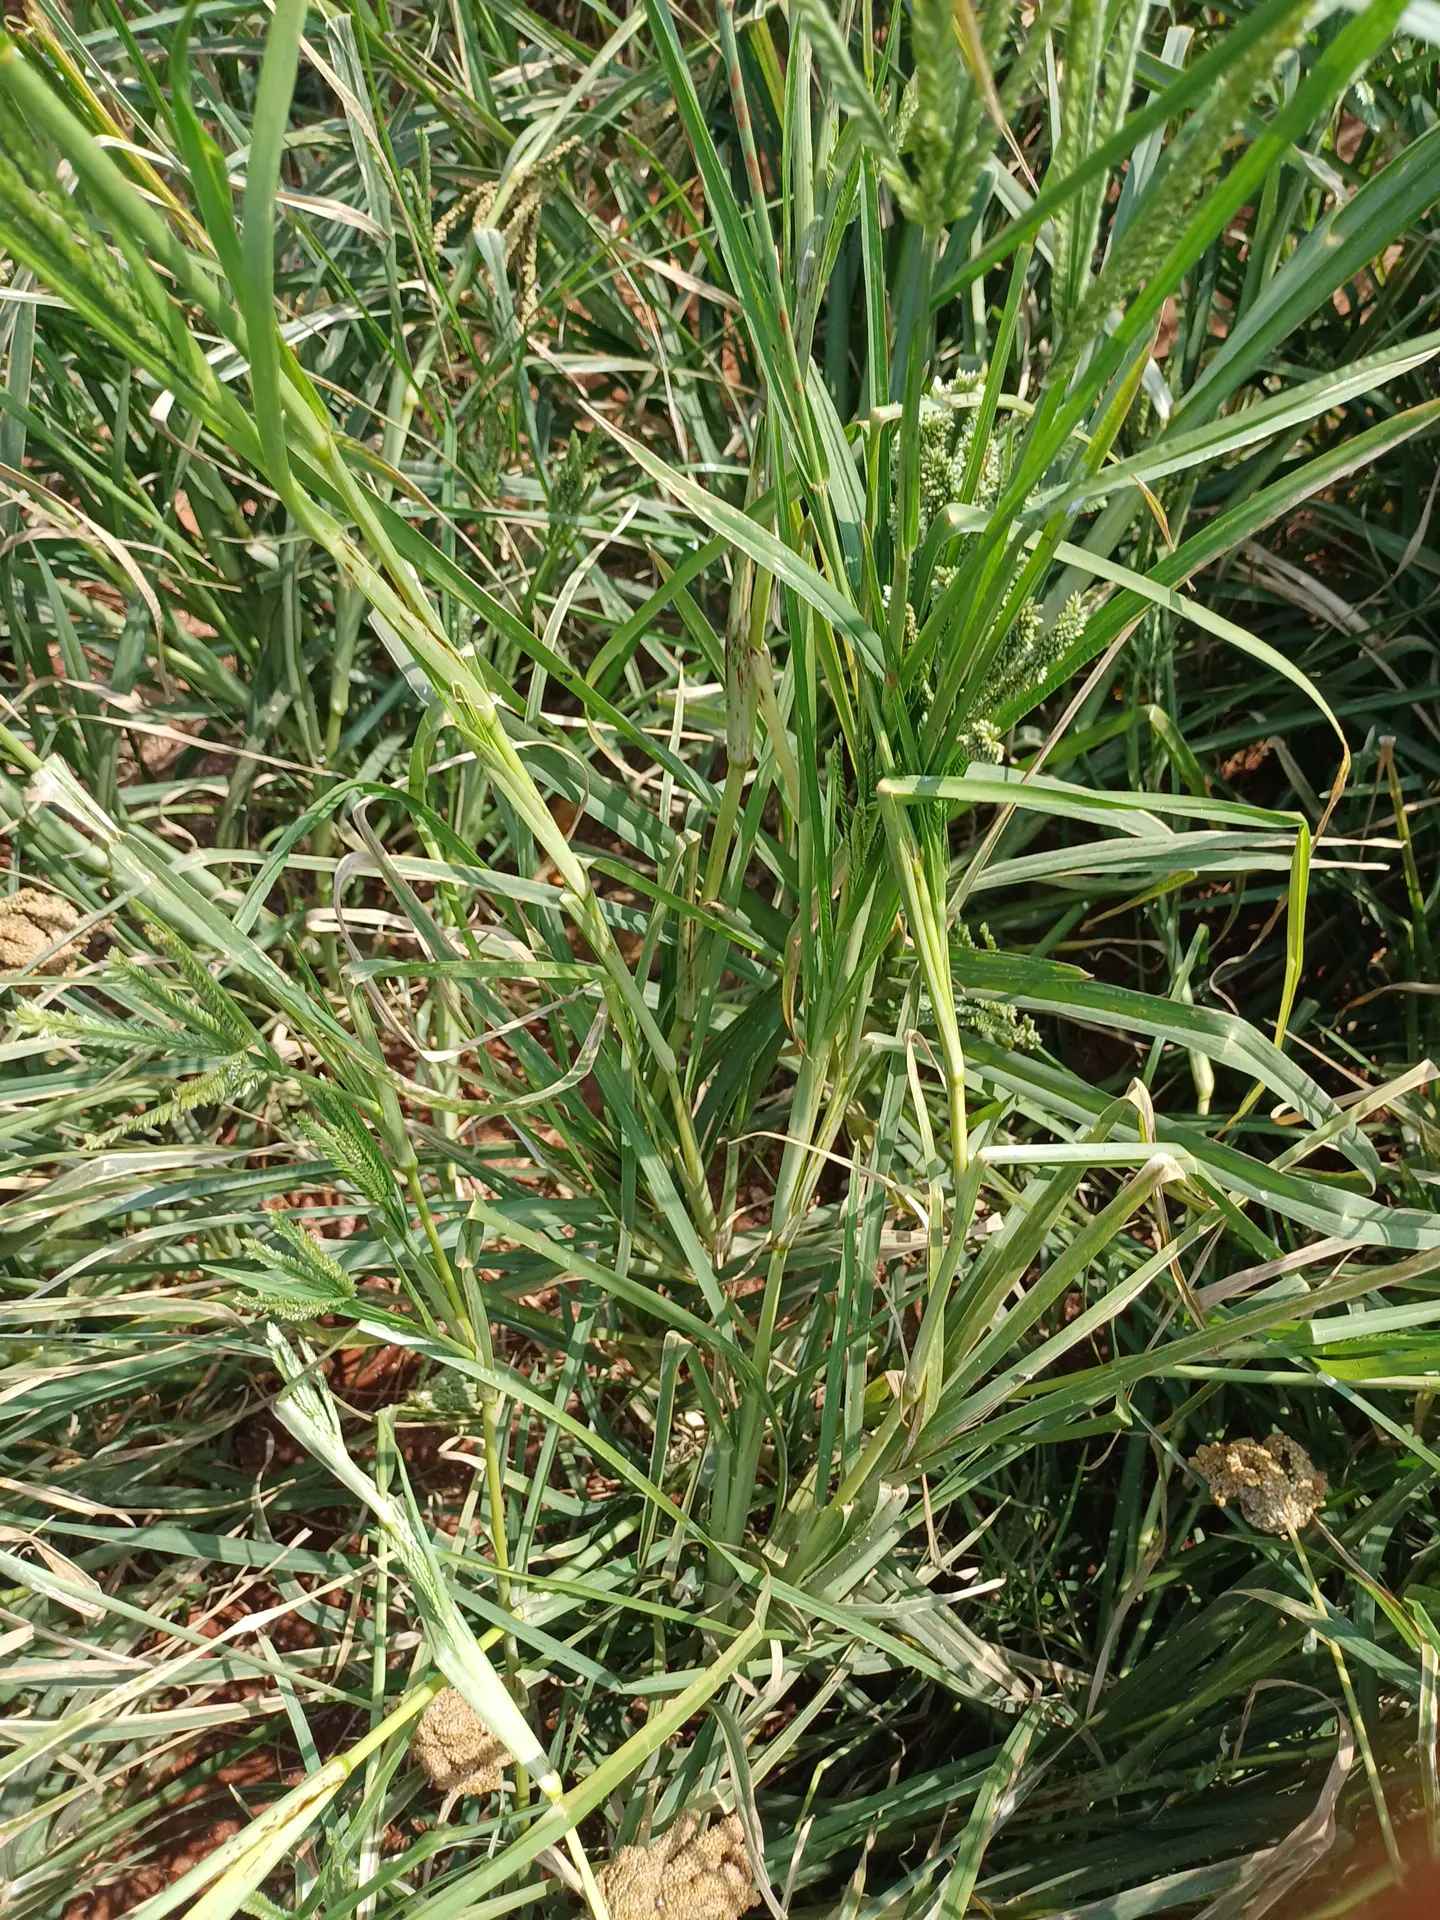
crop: finger millet
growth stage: filling grain
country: Kenya
